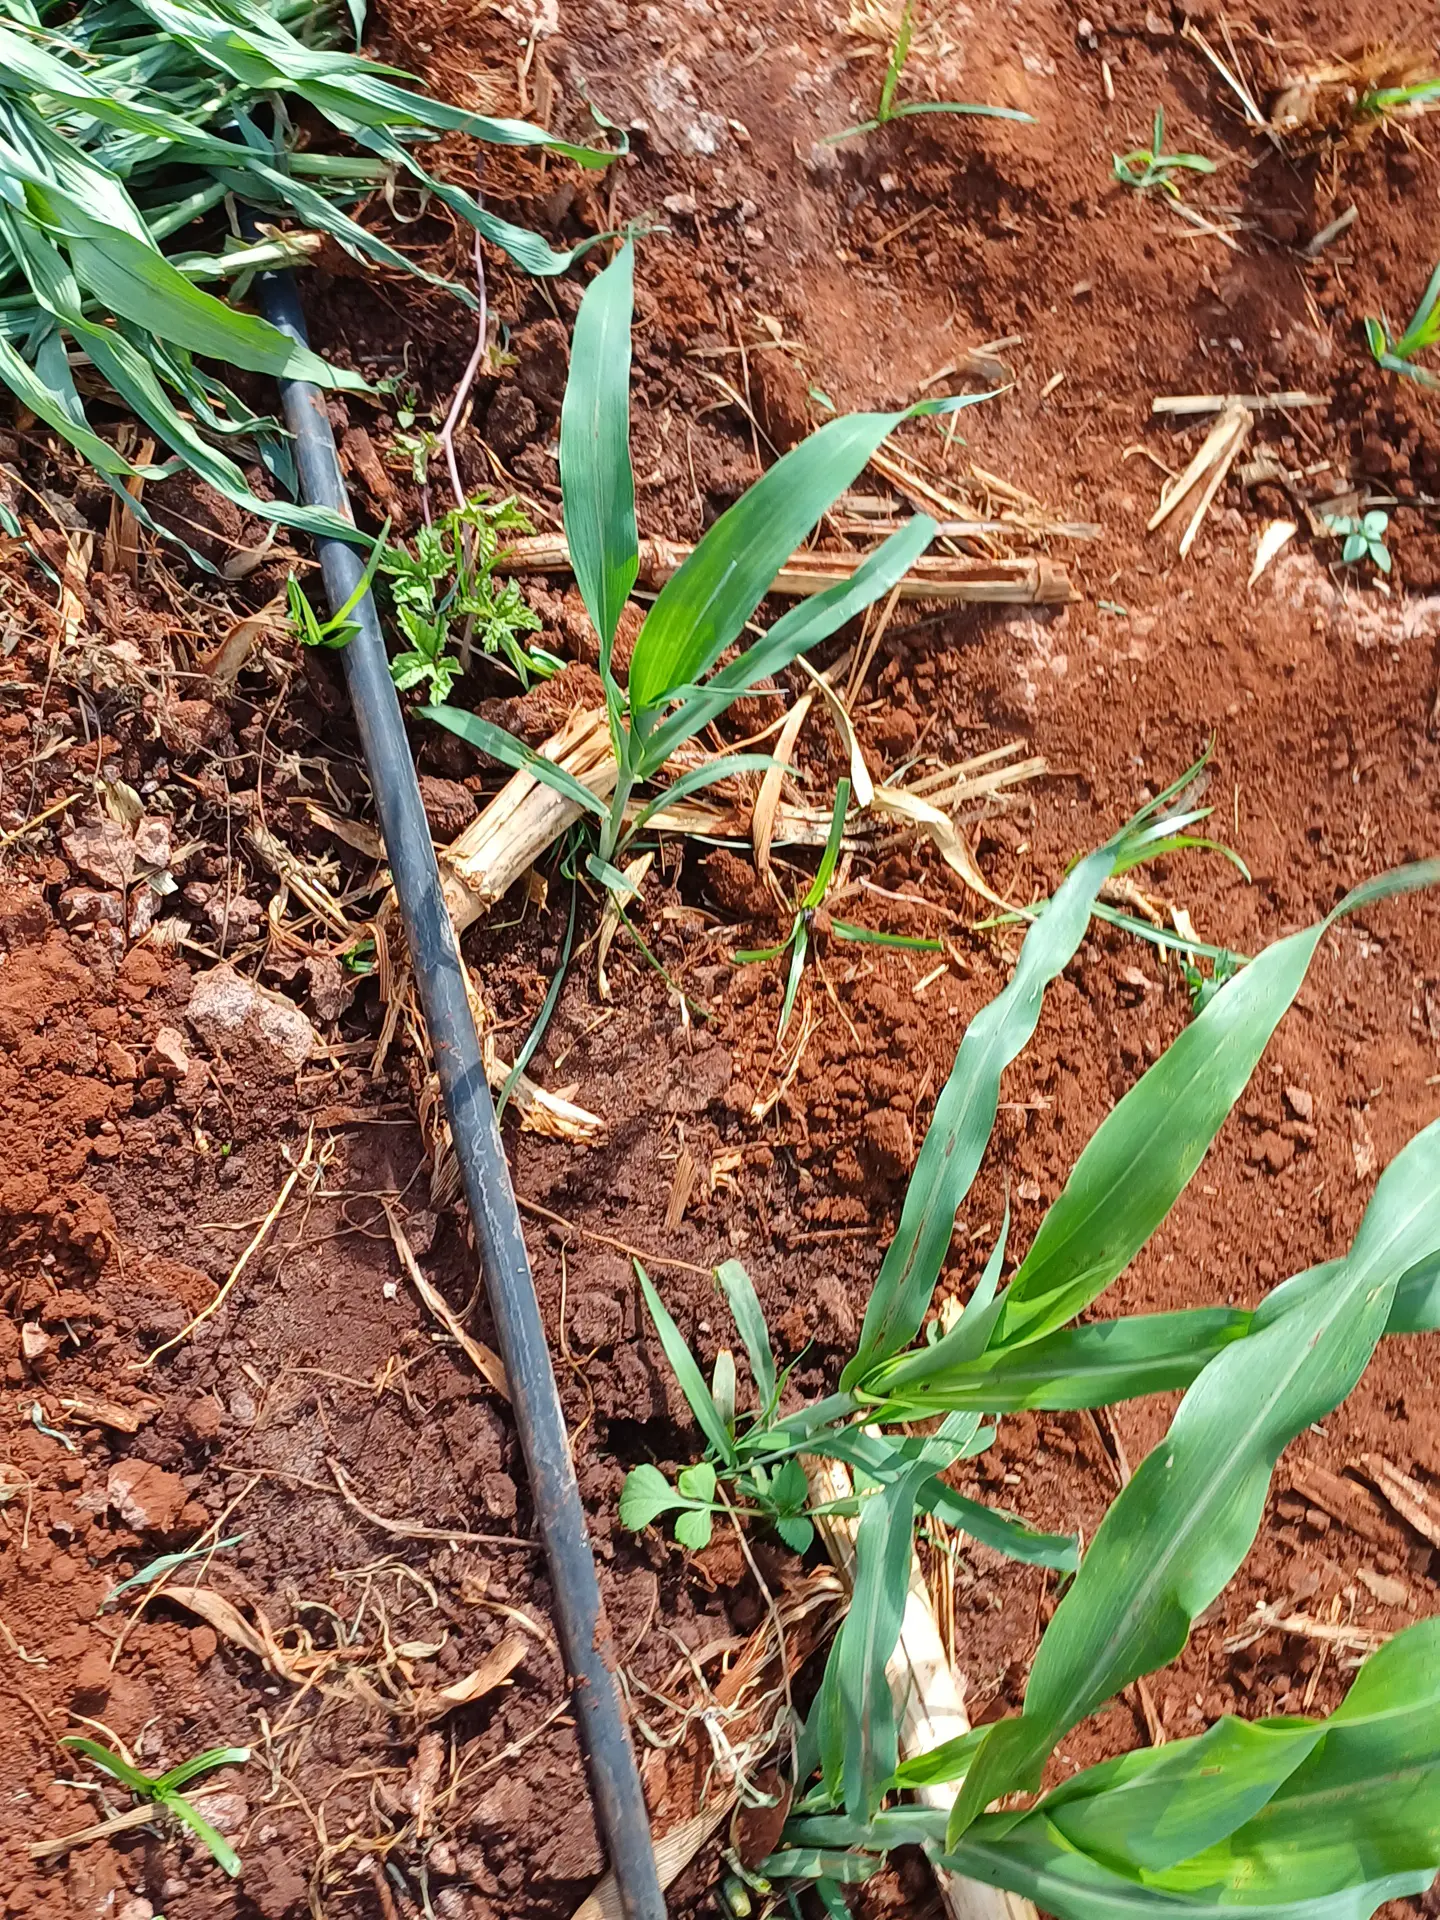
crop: sorghum
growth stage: vegetative
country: Kenya
